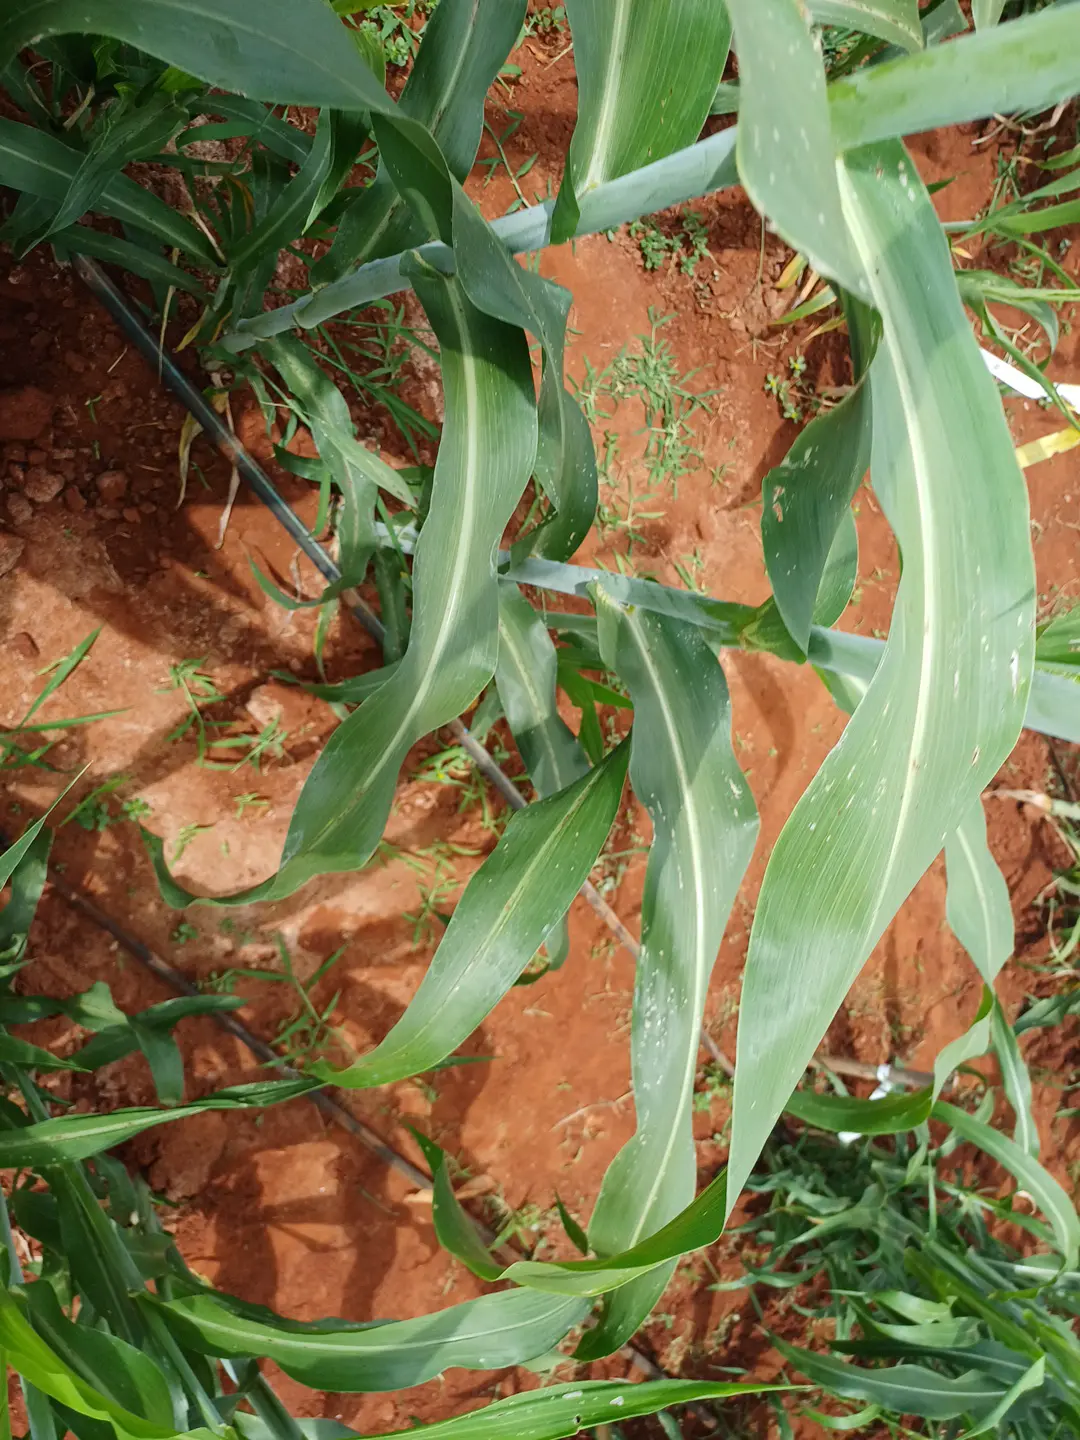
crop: sorghum
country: Kenya
